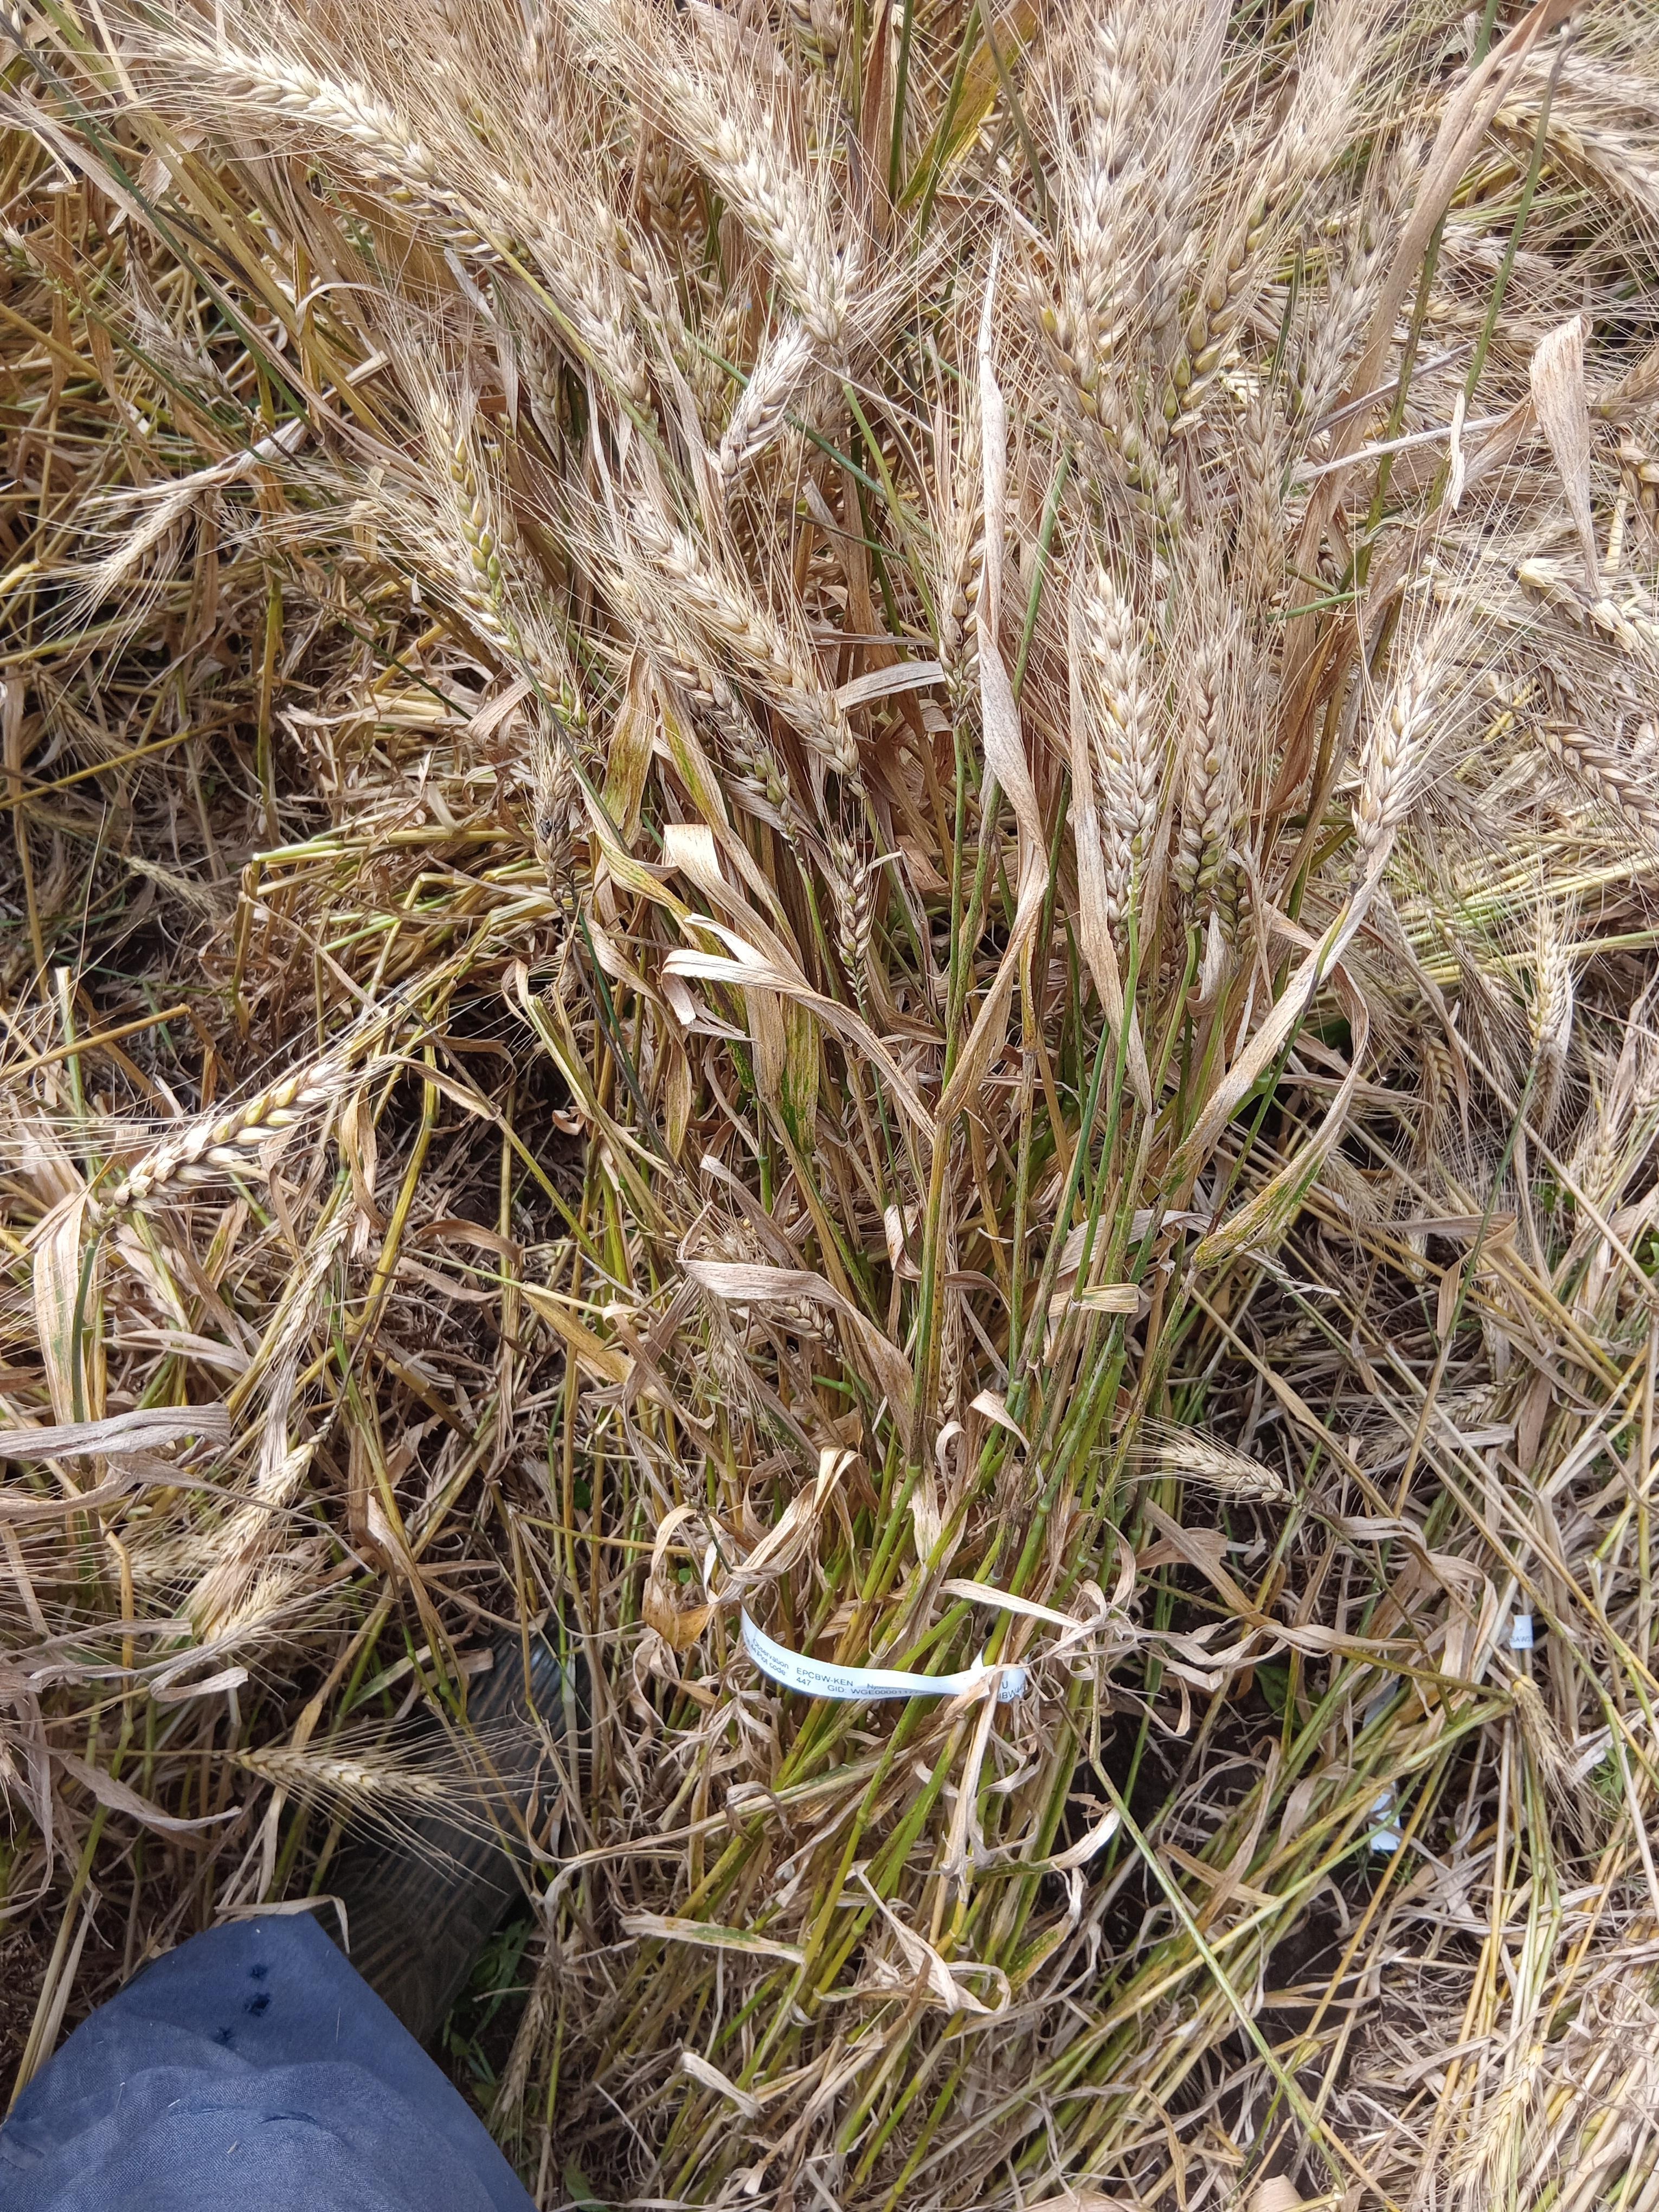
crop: wheat
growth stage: maturity
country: Kenya
